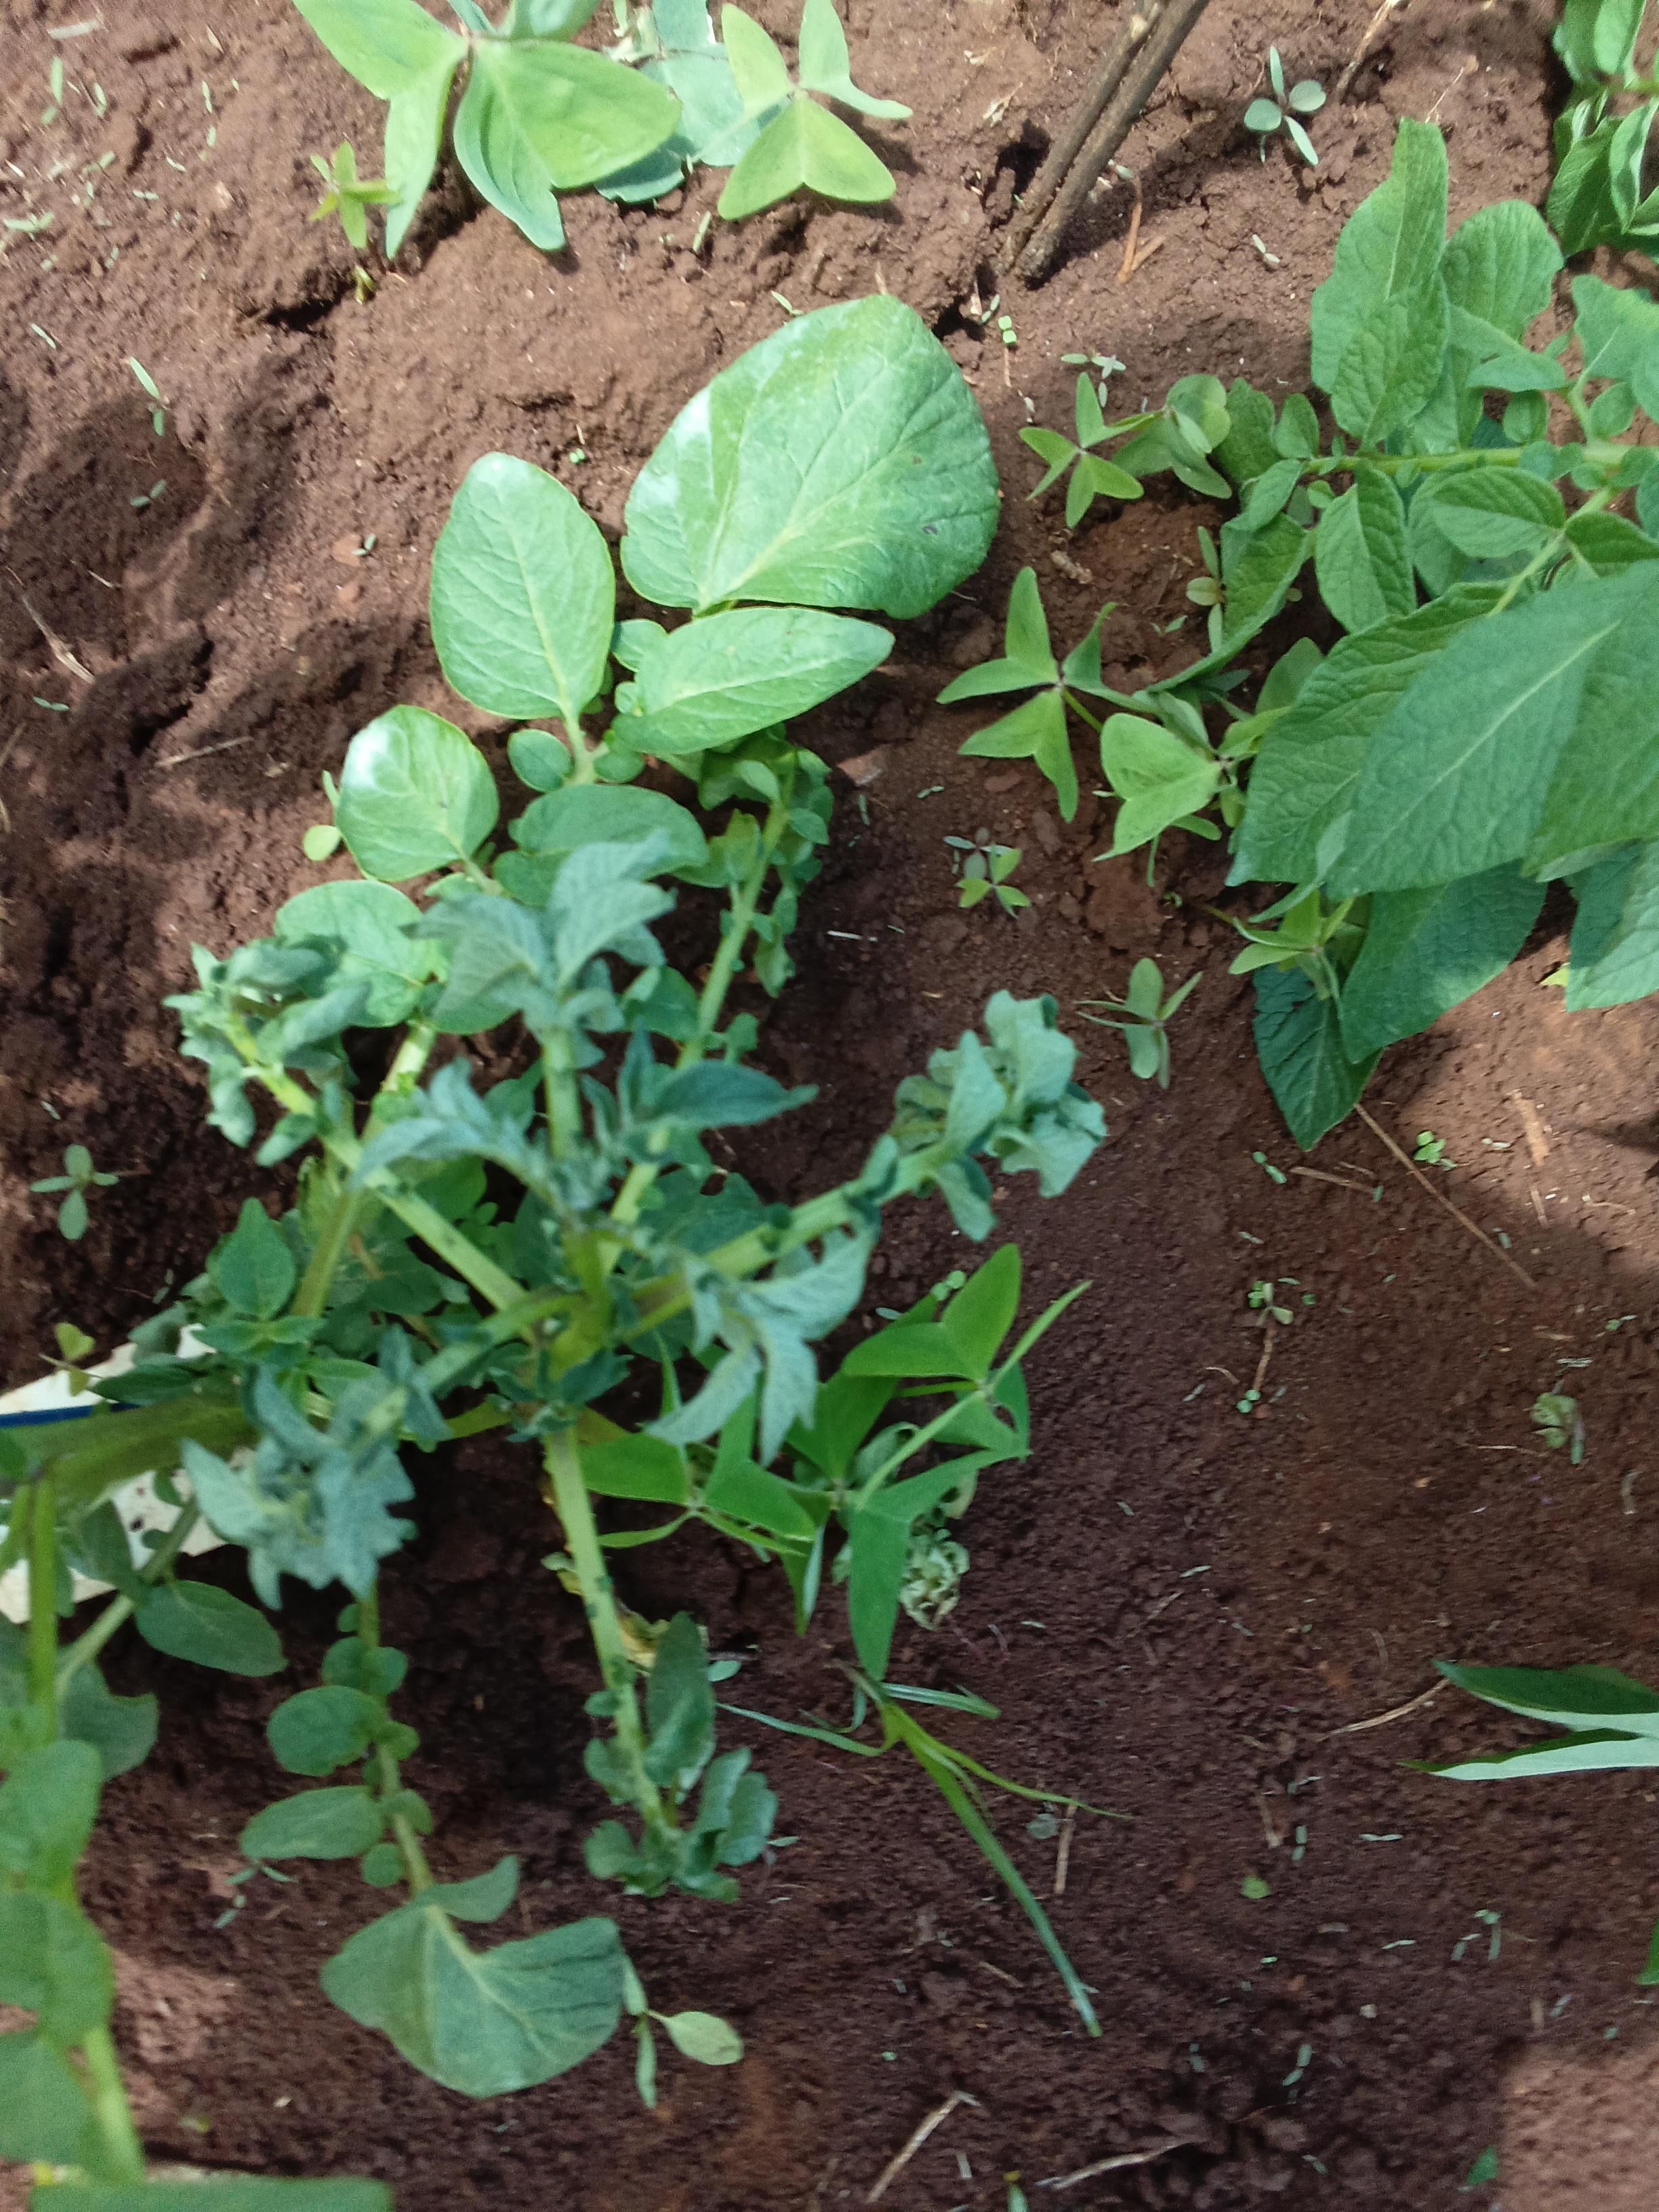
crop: potato
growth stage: vegetative
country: Kenya
